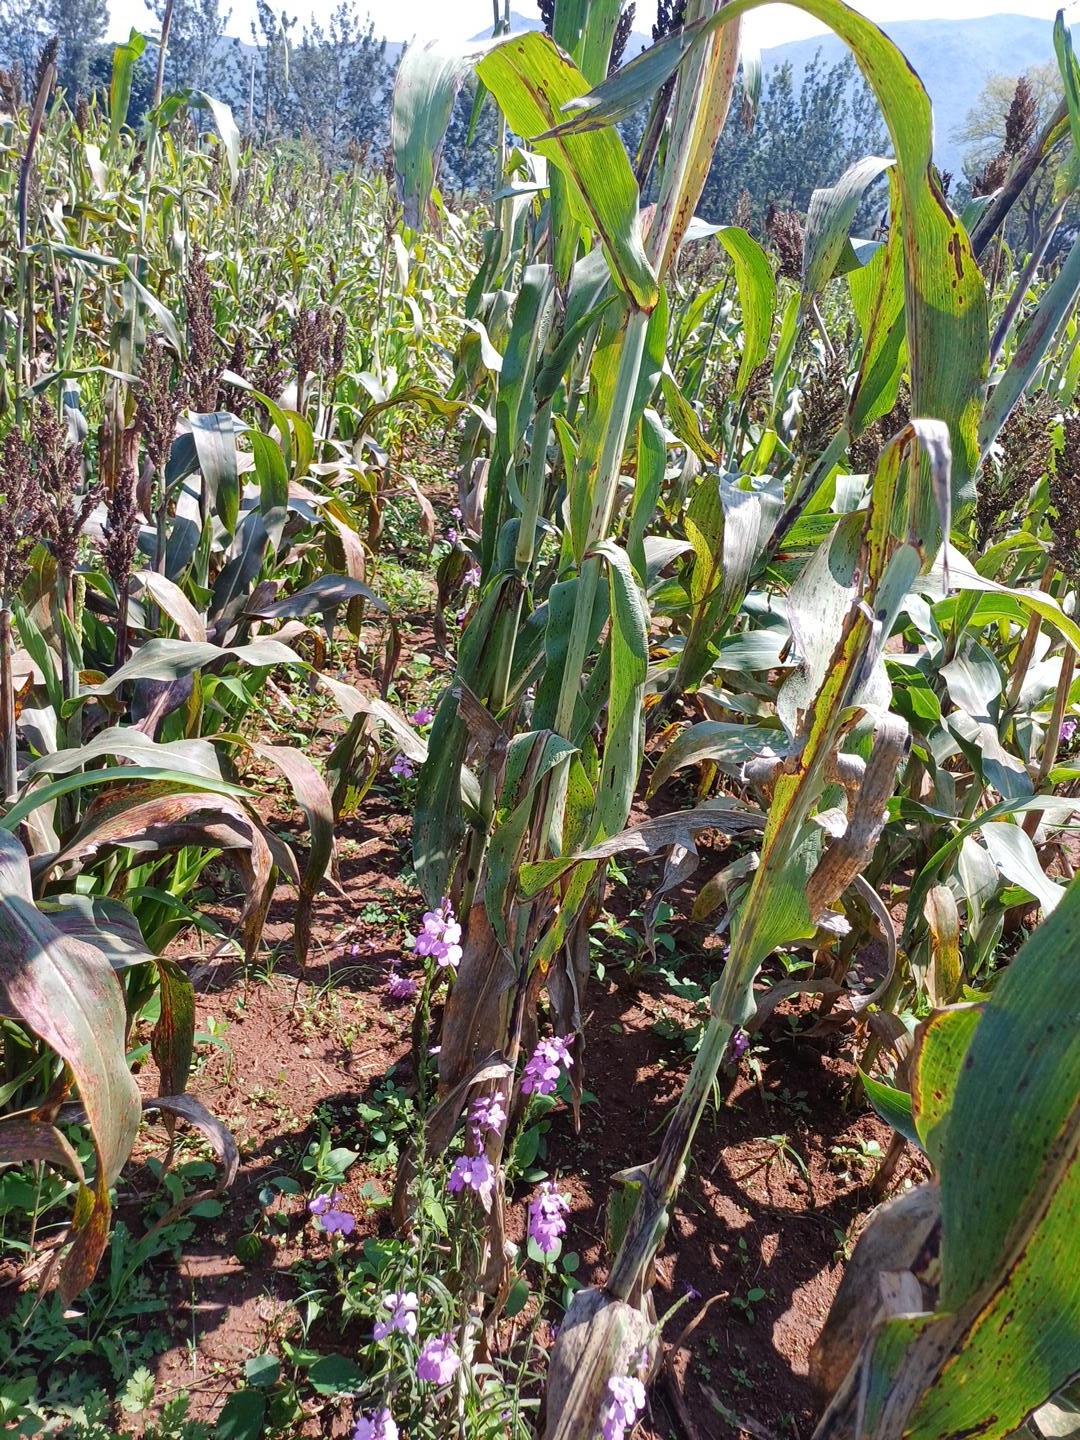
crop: sorghum
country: Kenya
